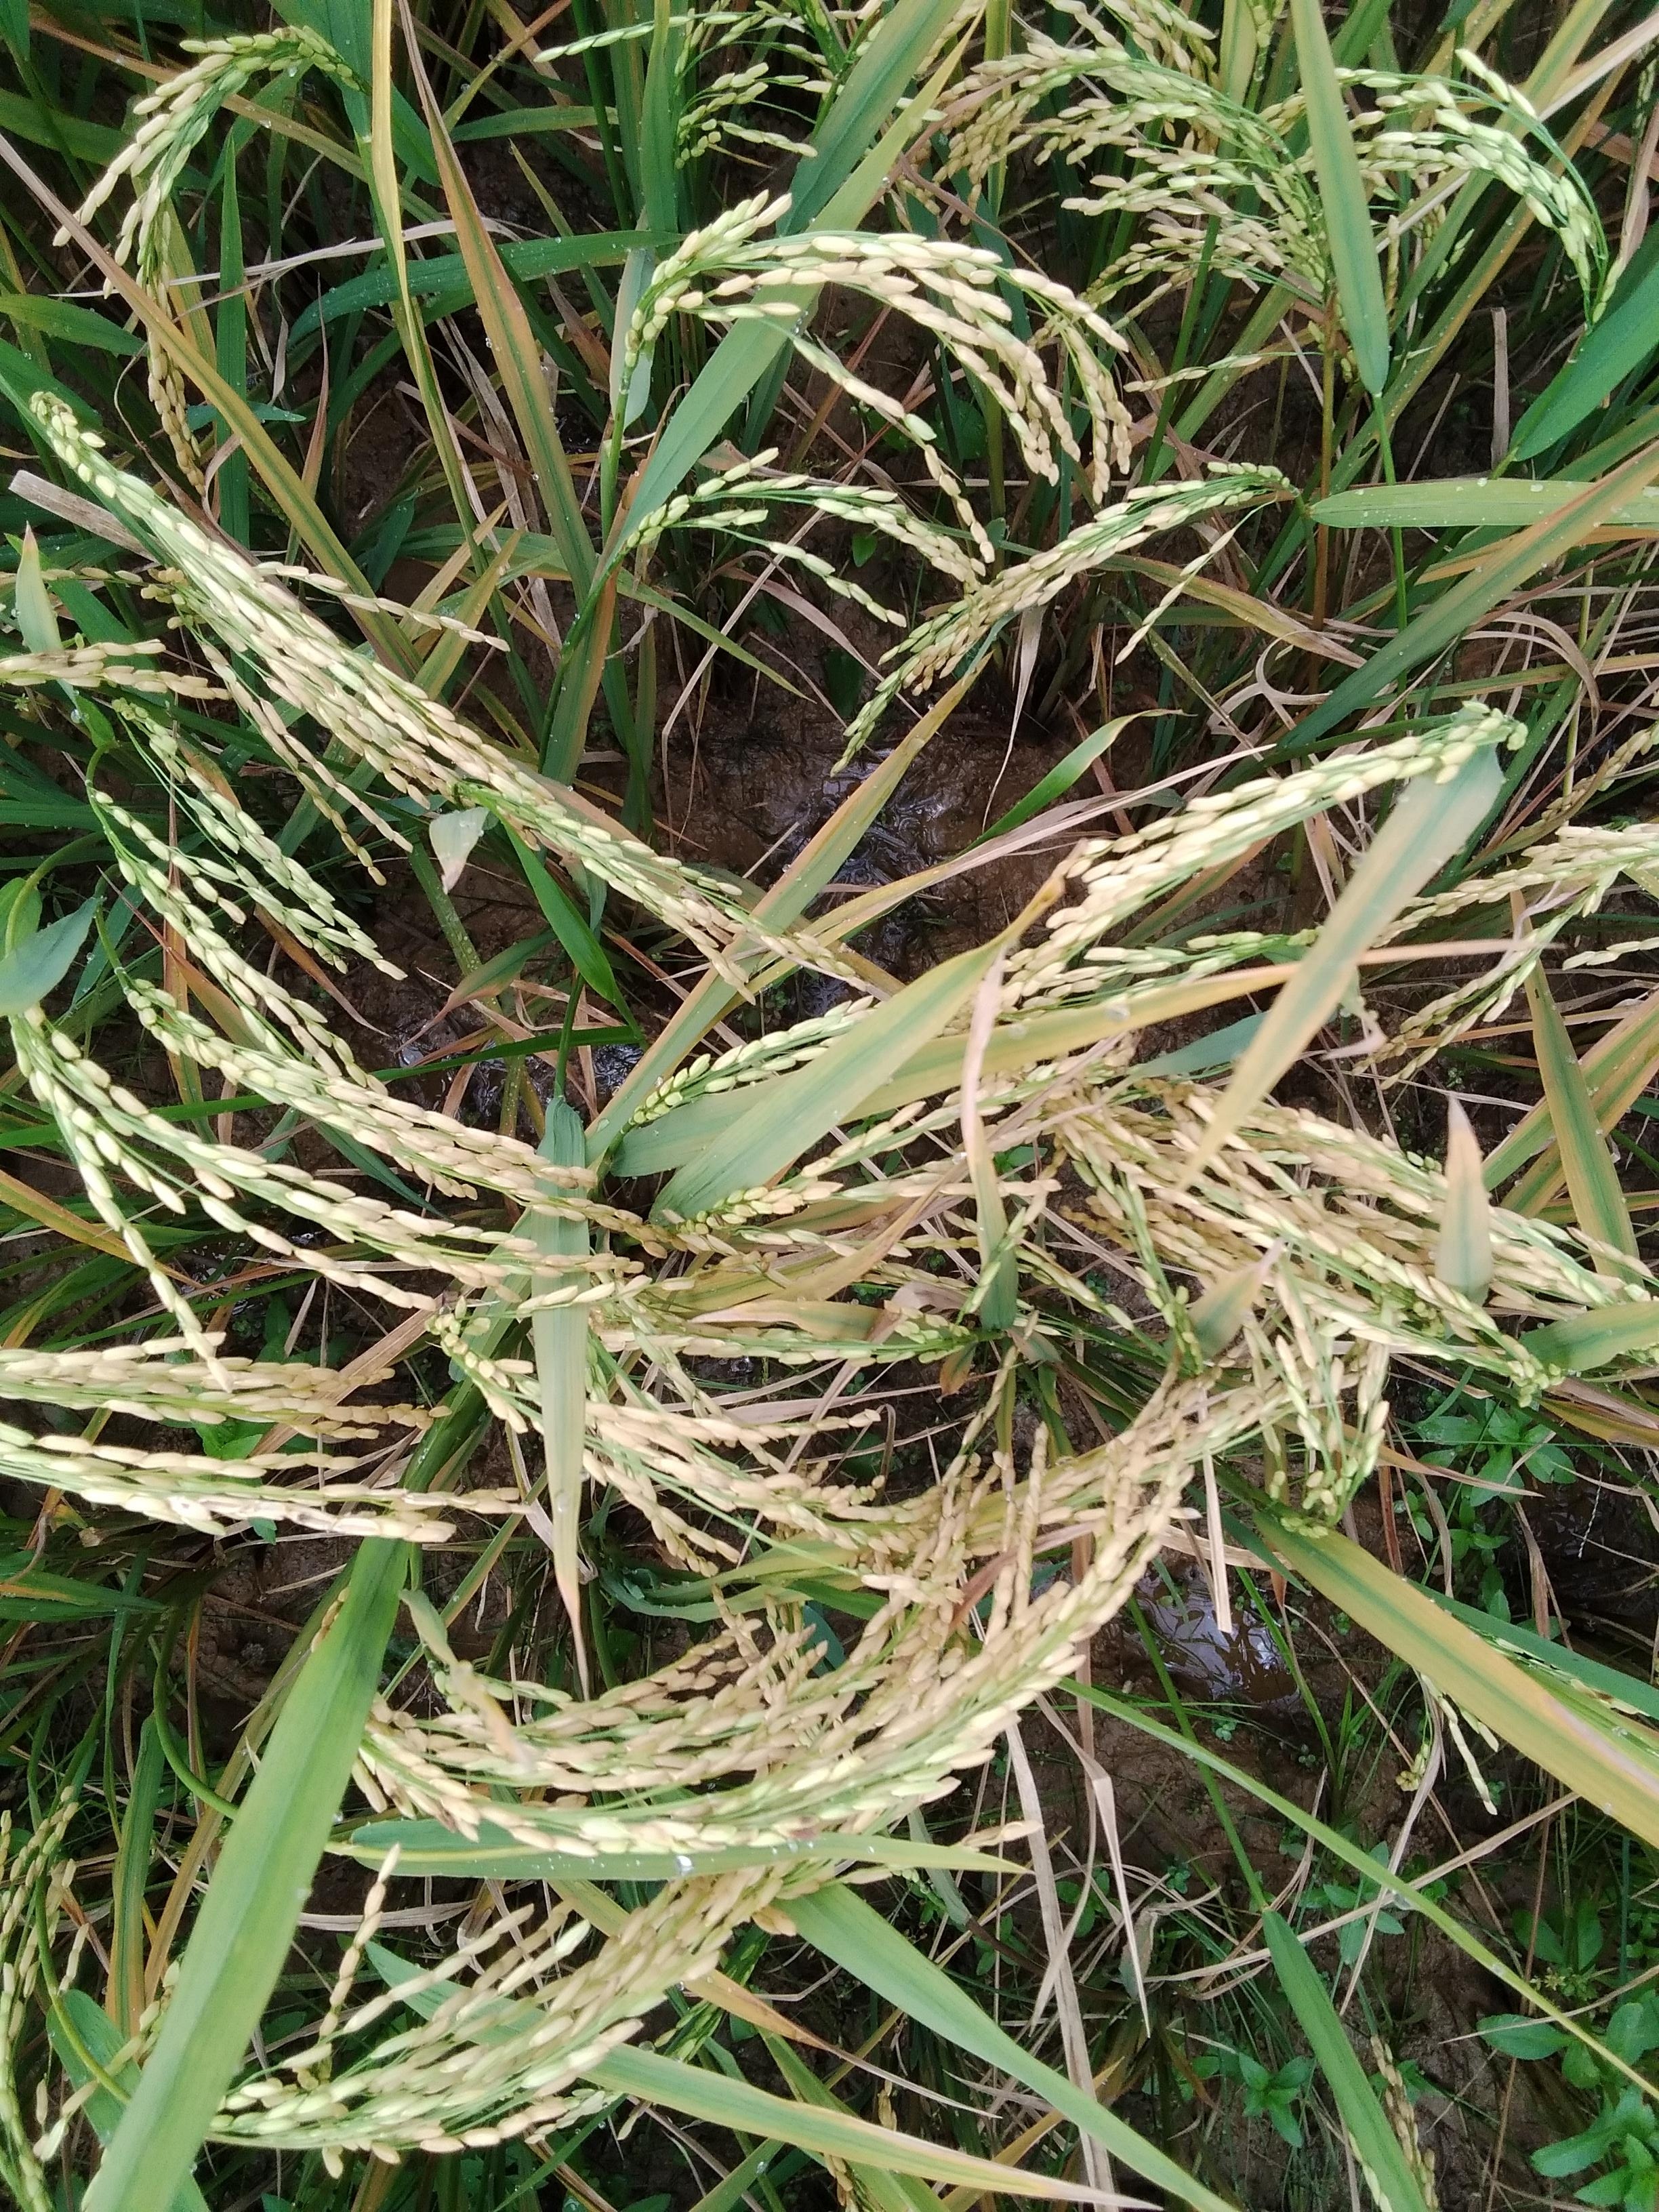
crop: rice
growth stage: ripening
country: Nigeria
